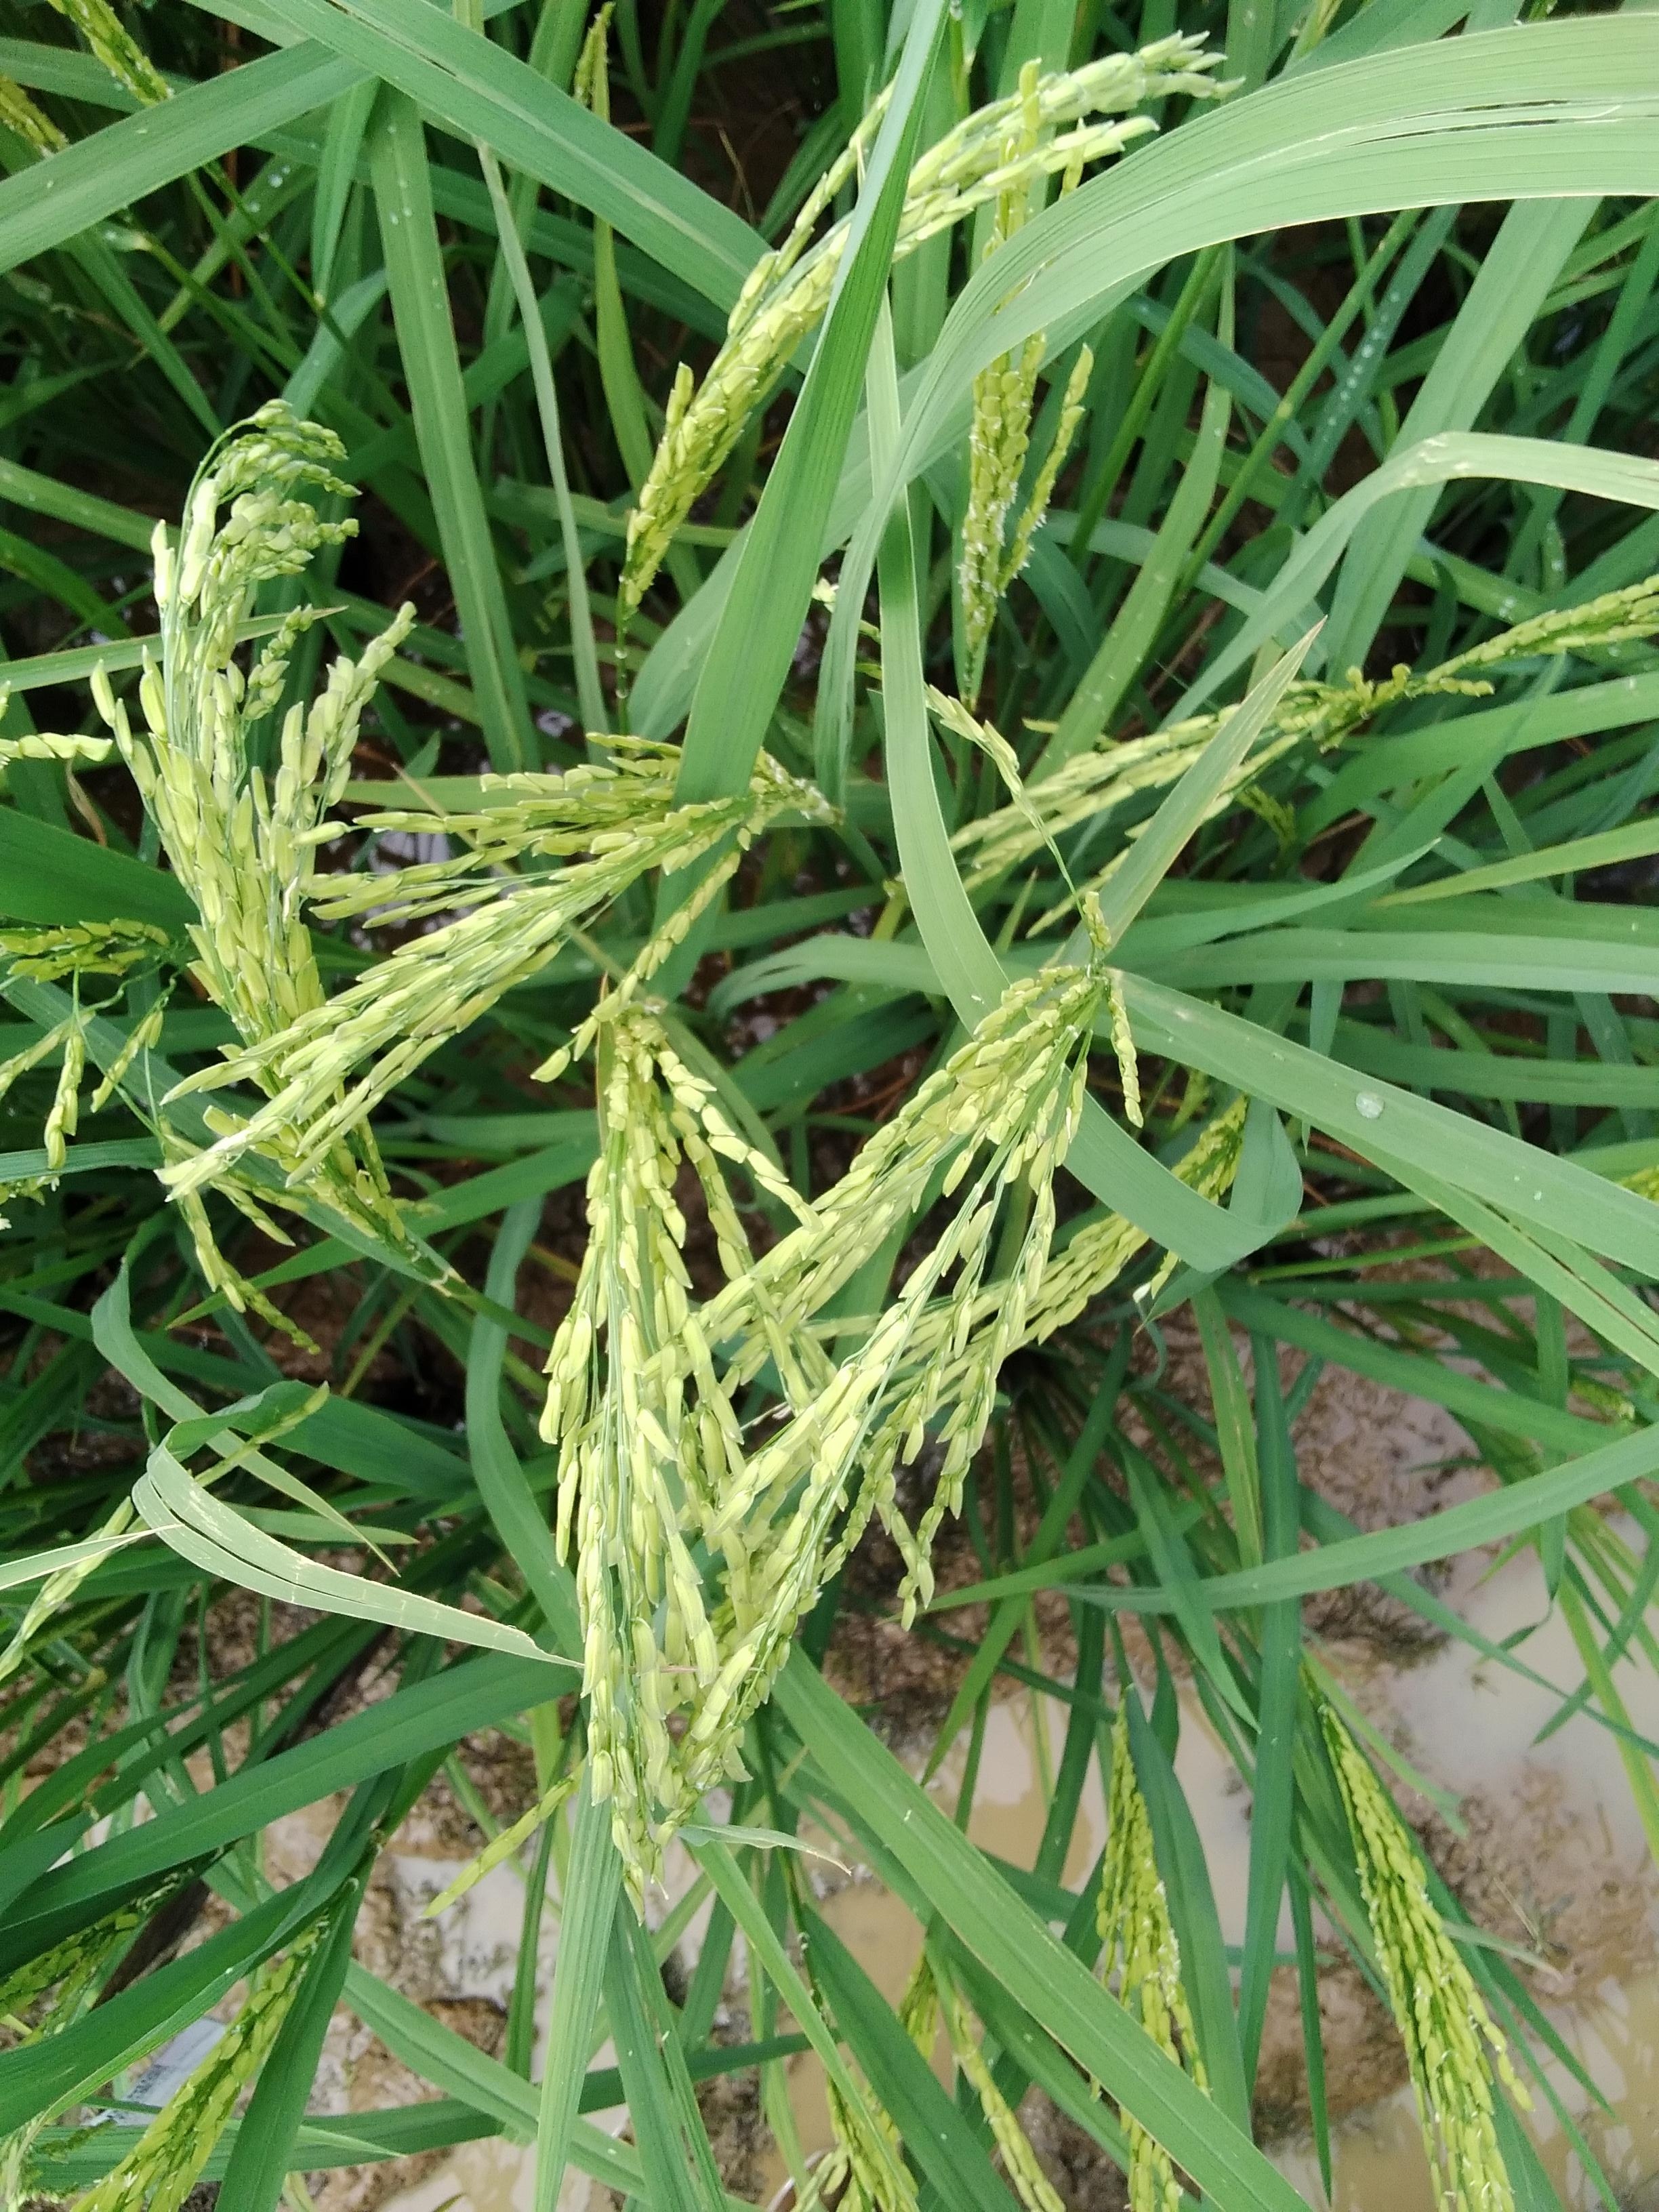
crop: rice
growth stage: stage milk
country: Nigeria
